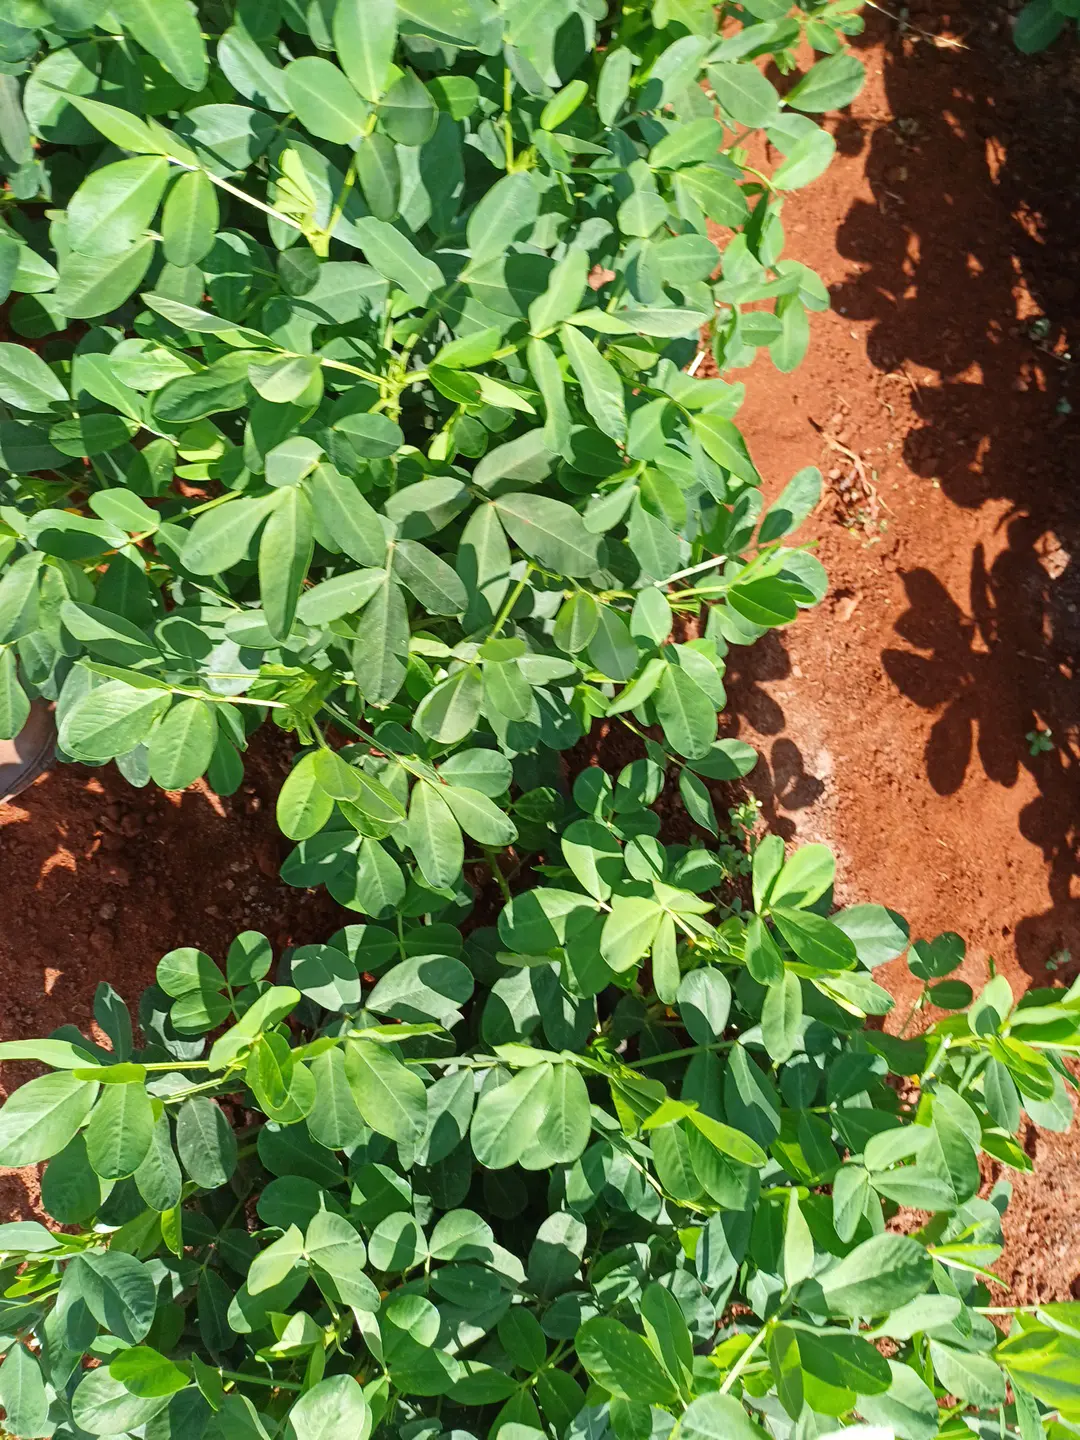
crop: groundnut
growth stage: pegging
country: Kenya
